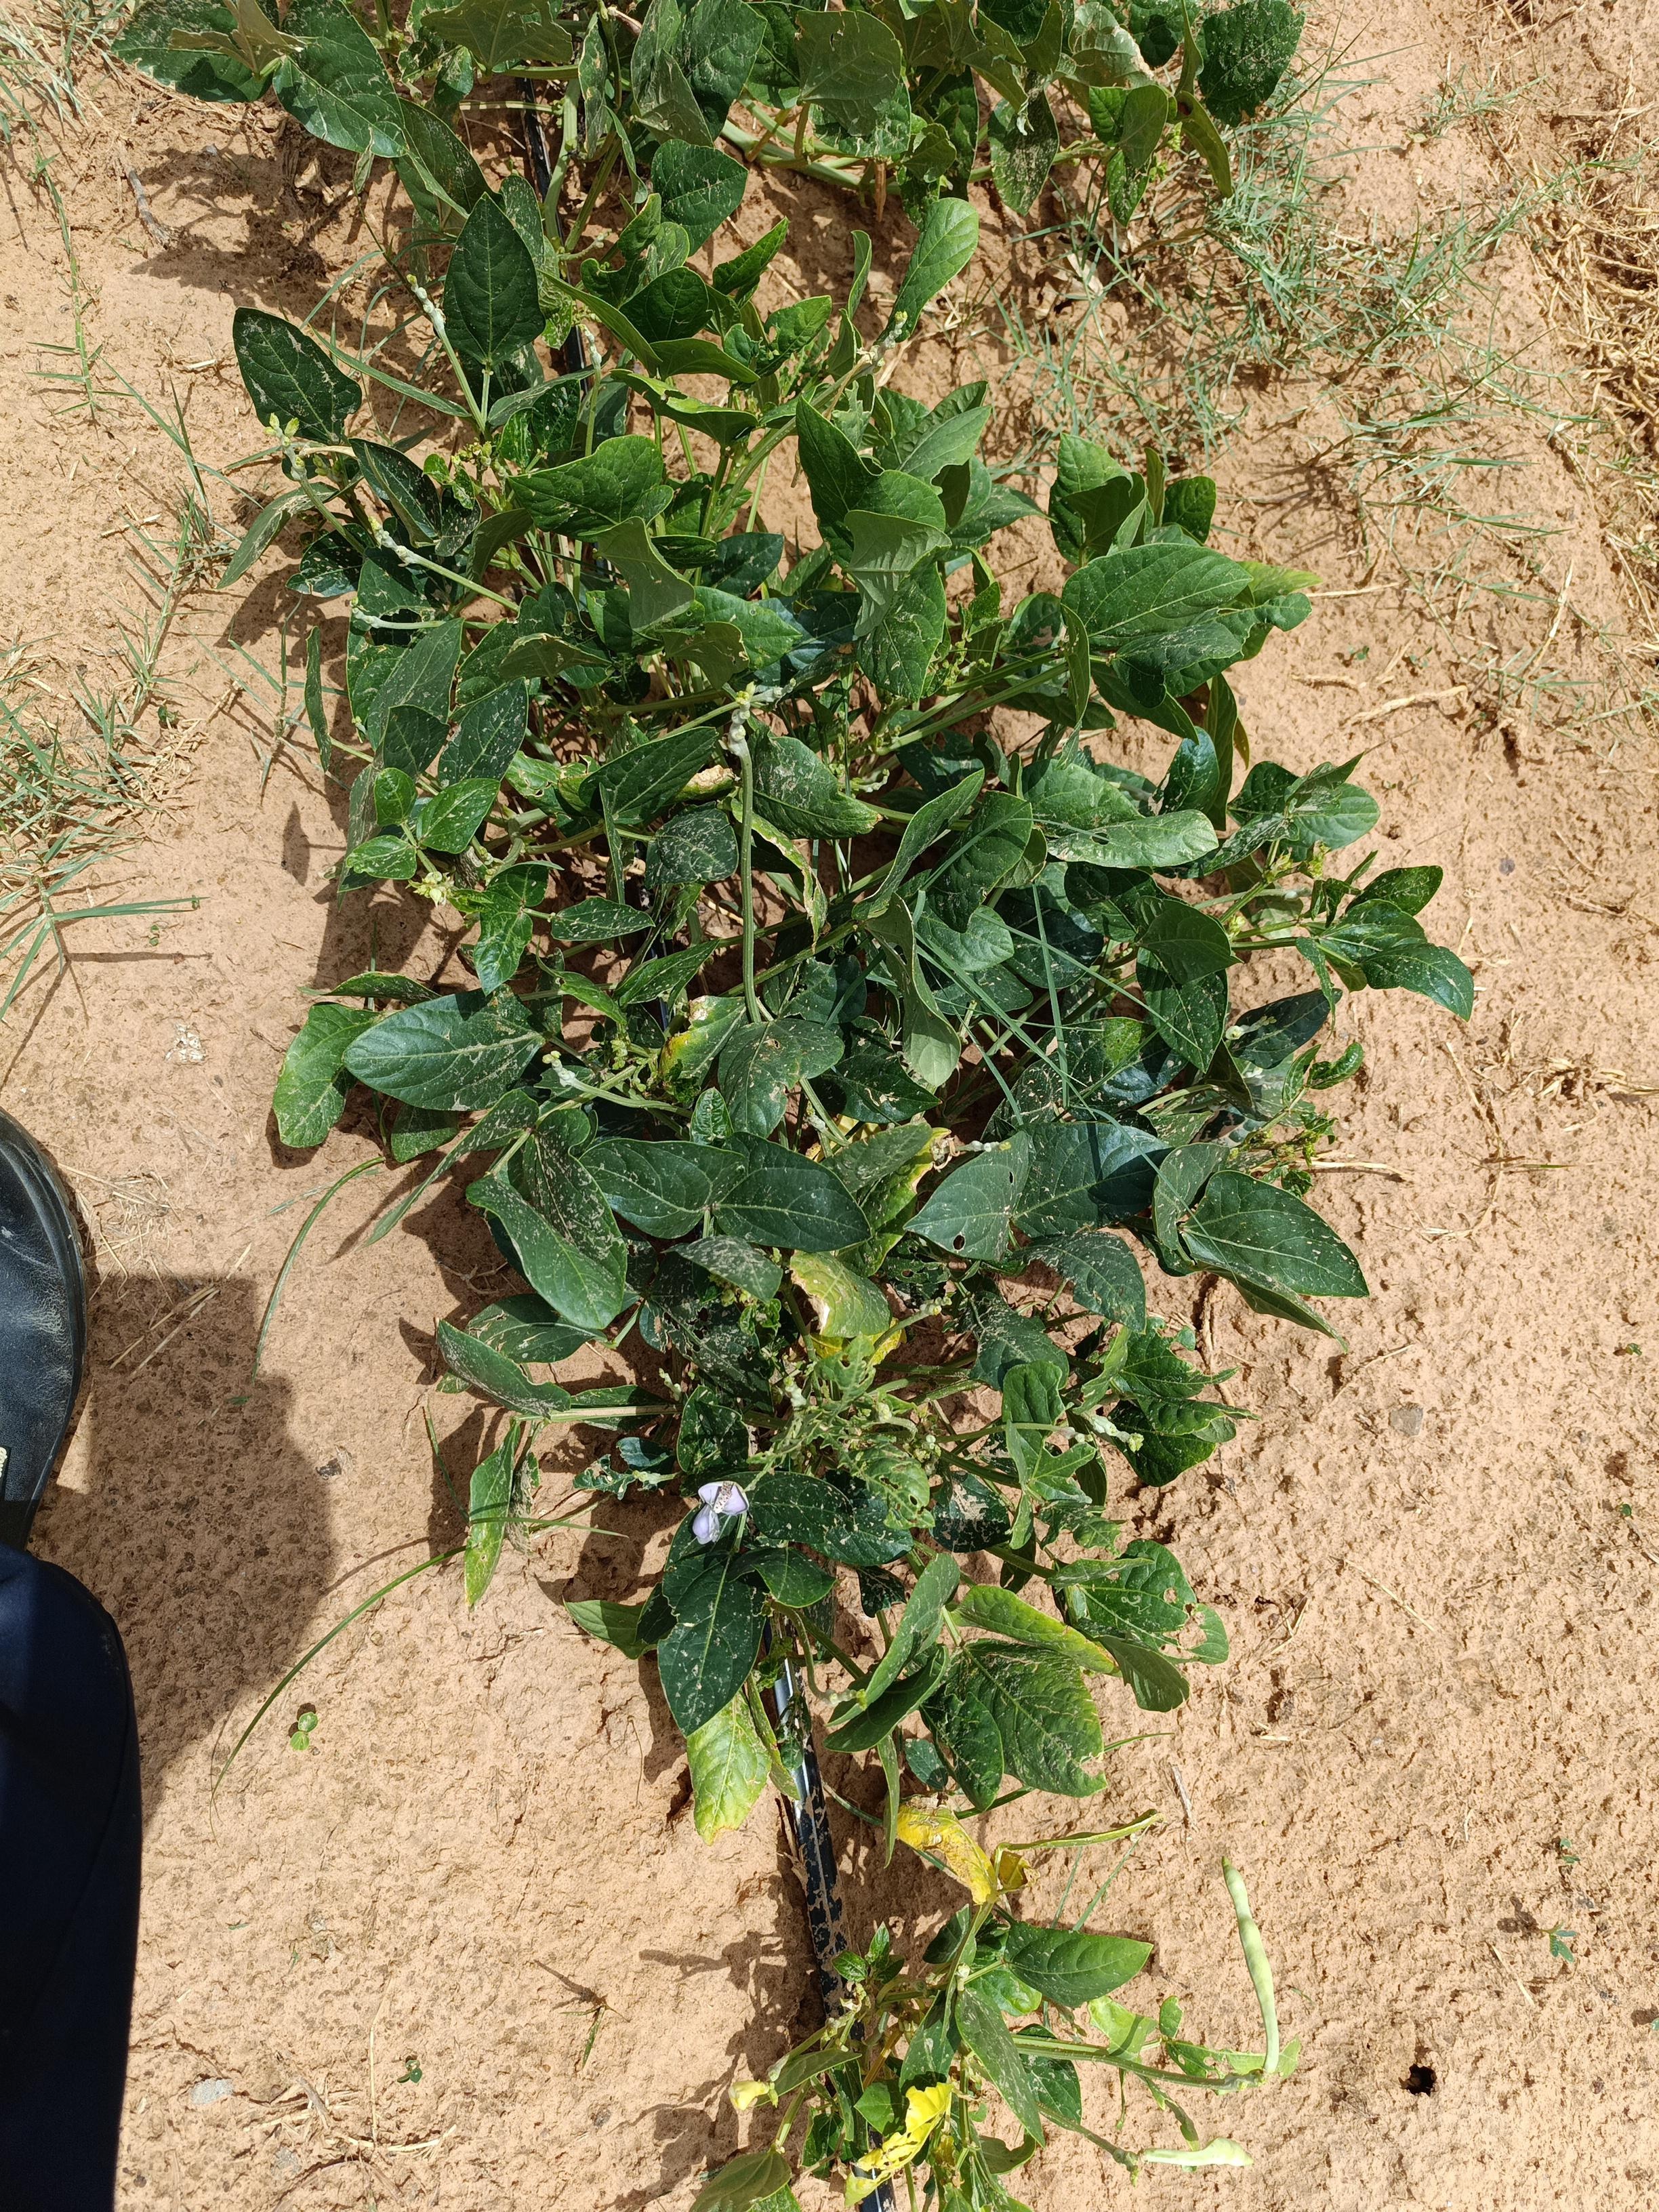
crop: cowpea
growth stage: development pod
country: Nigeria
